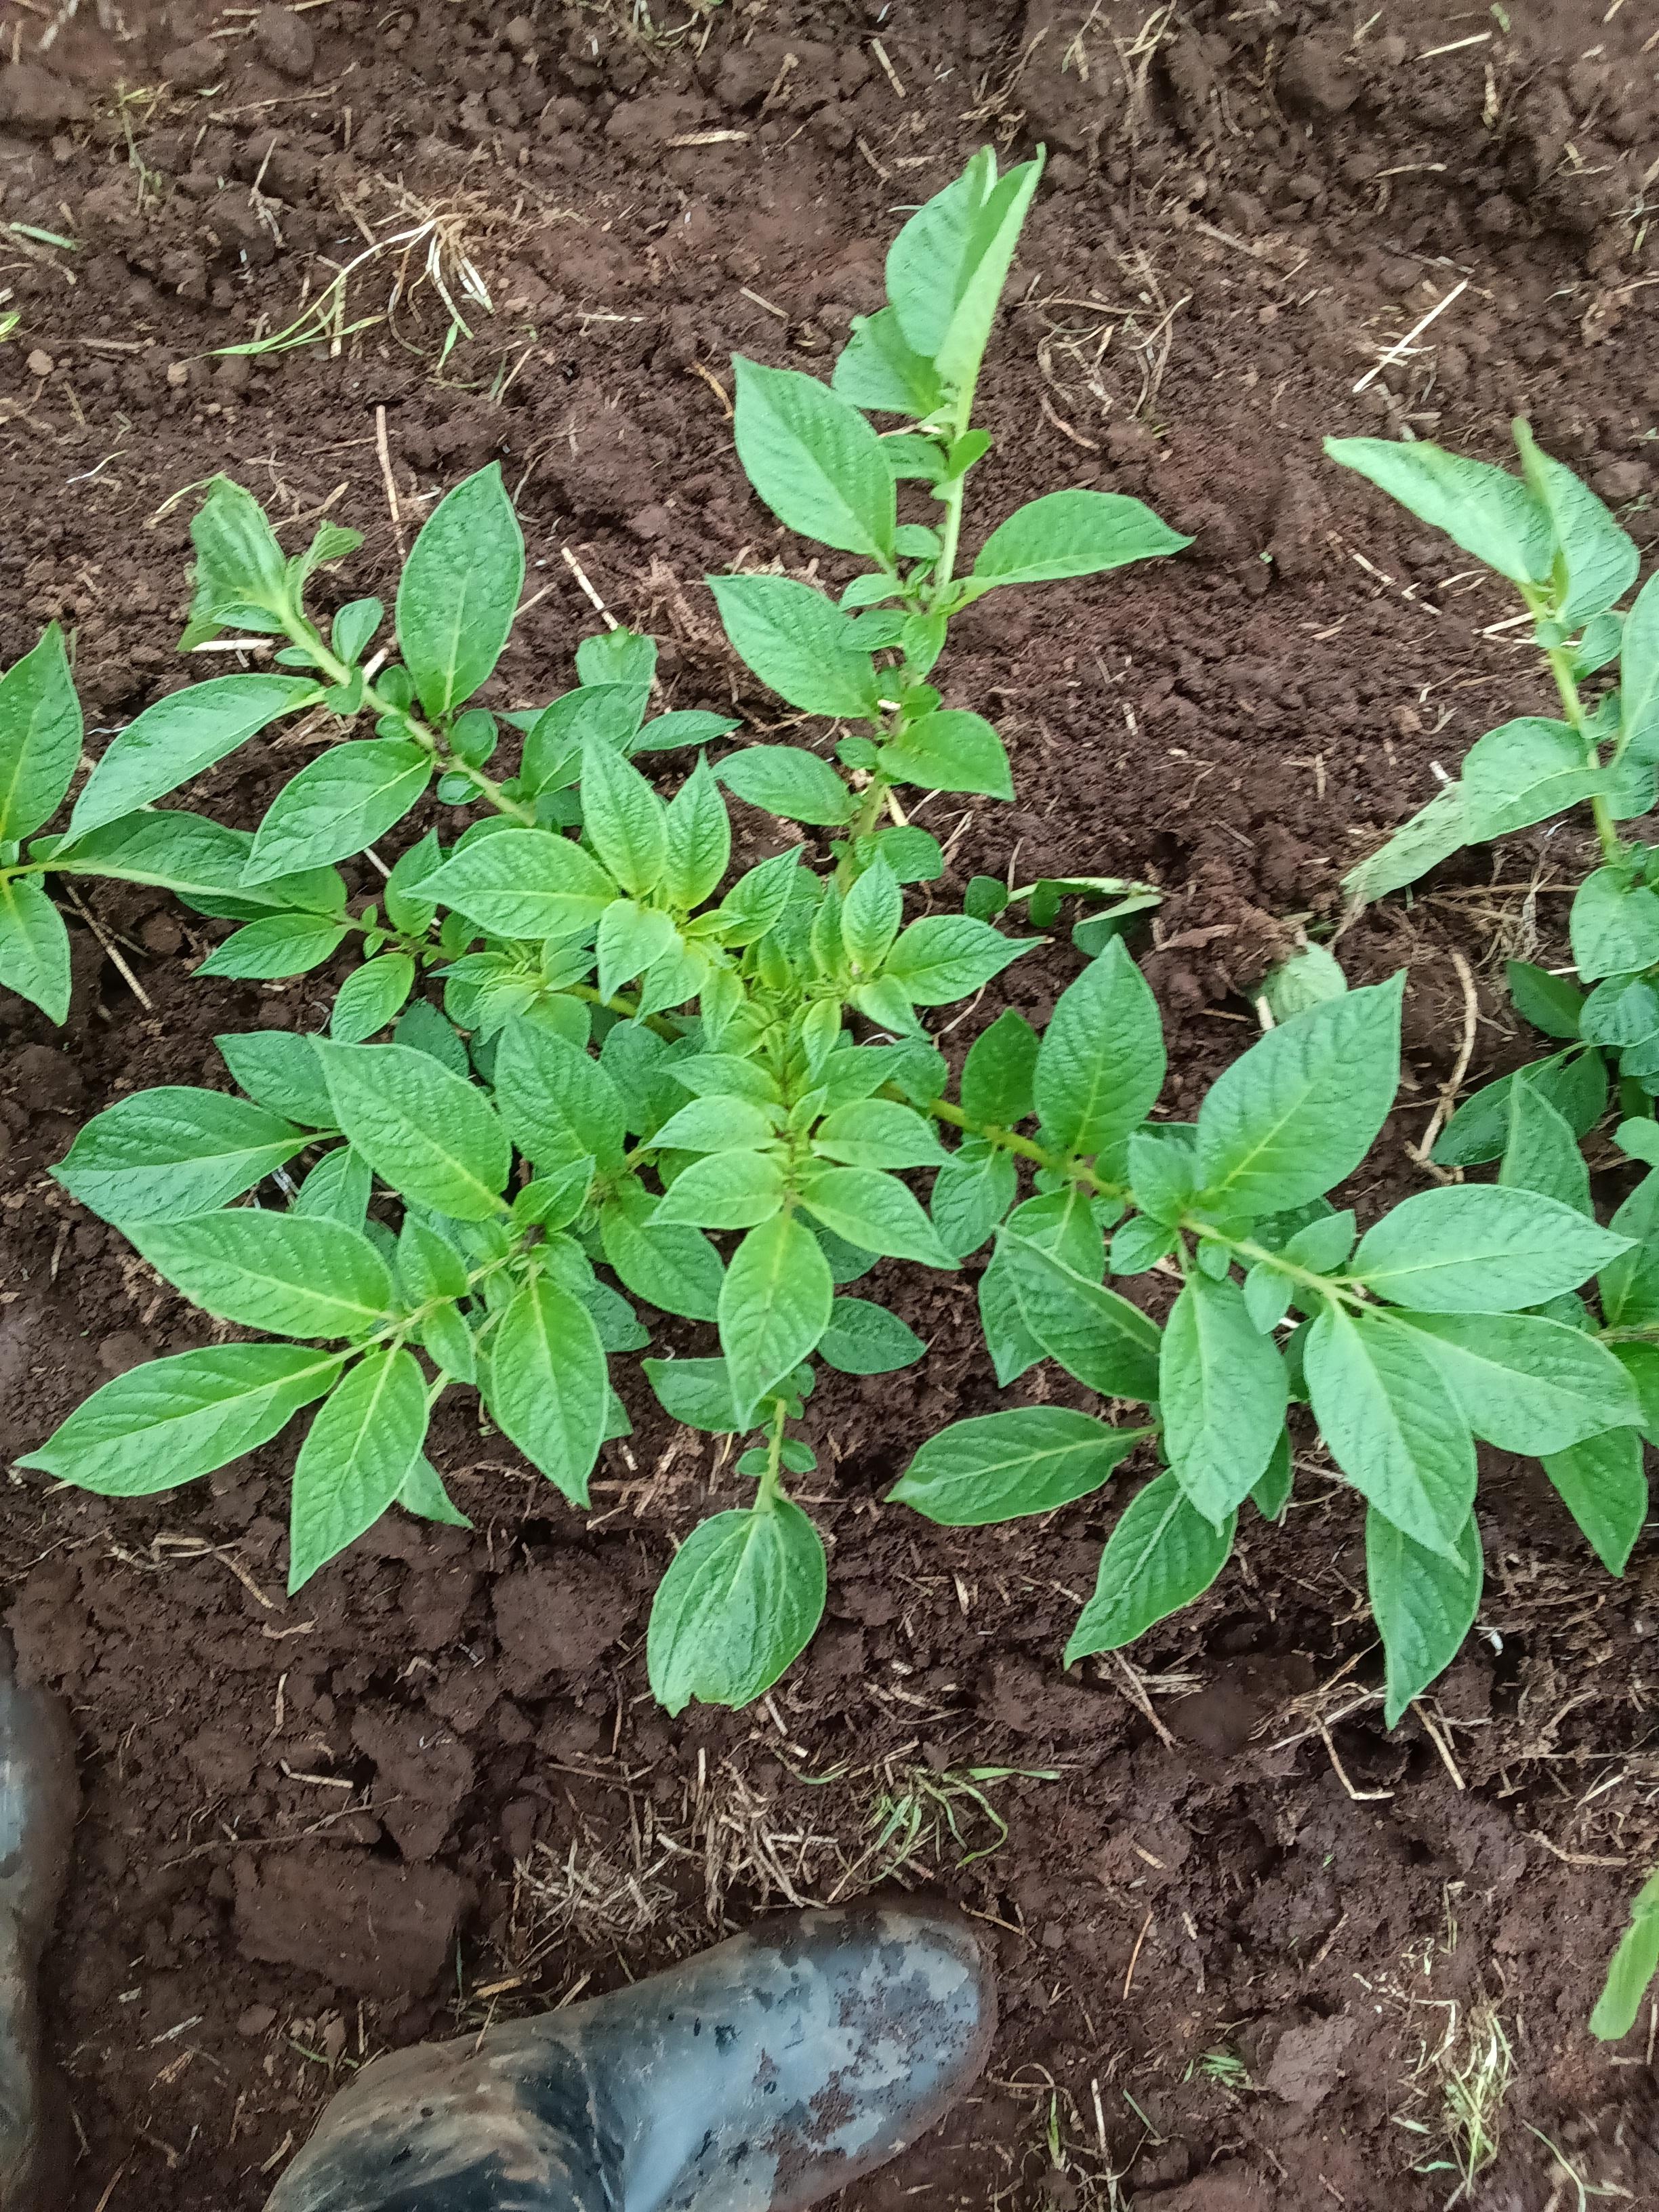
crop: potato
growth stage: vegetative
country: Kenya
